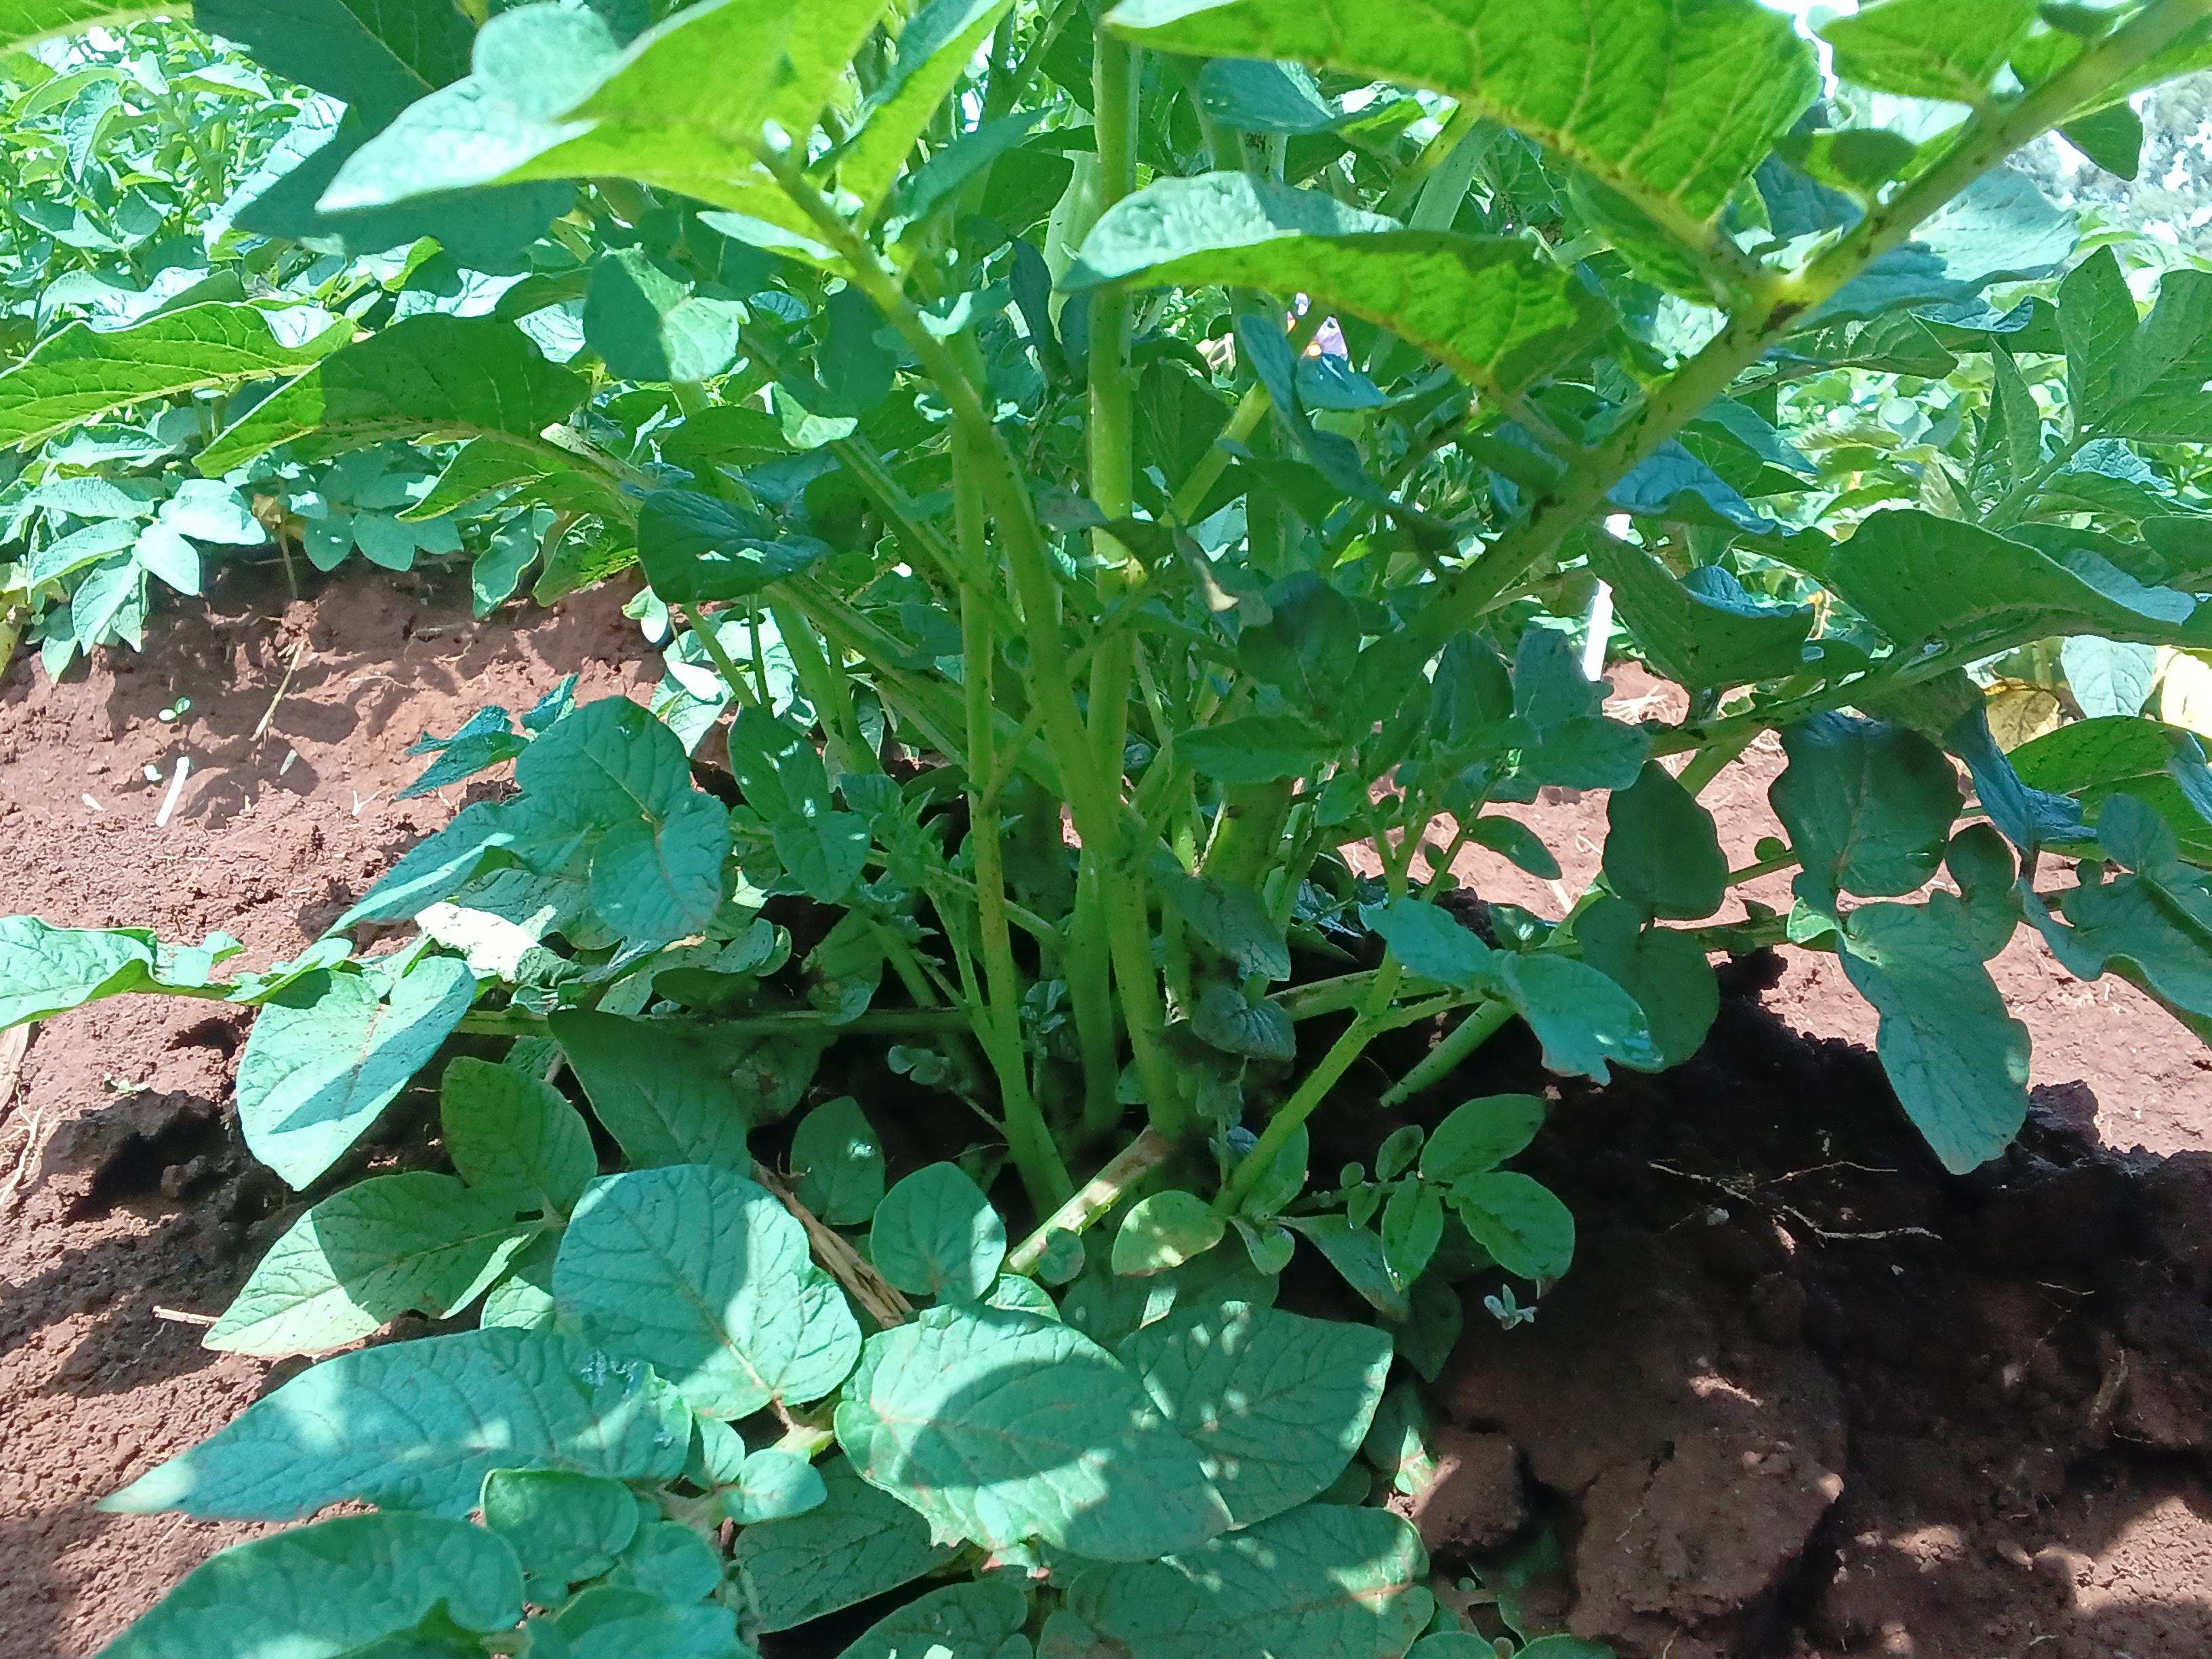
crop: potato
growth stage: flowering
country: Kenya
